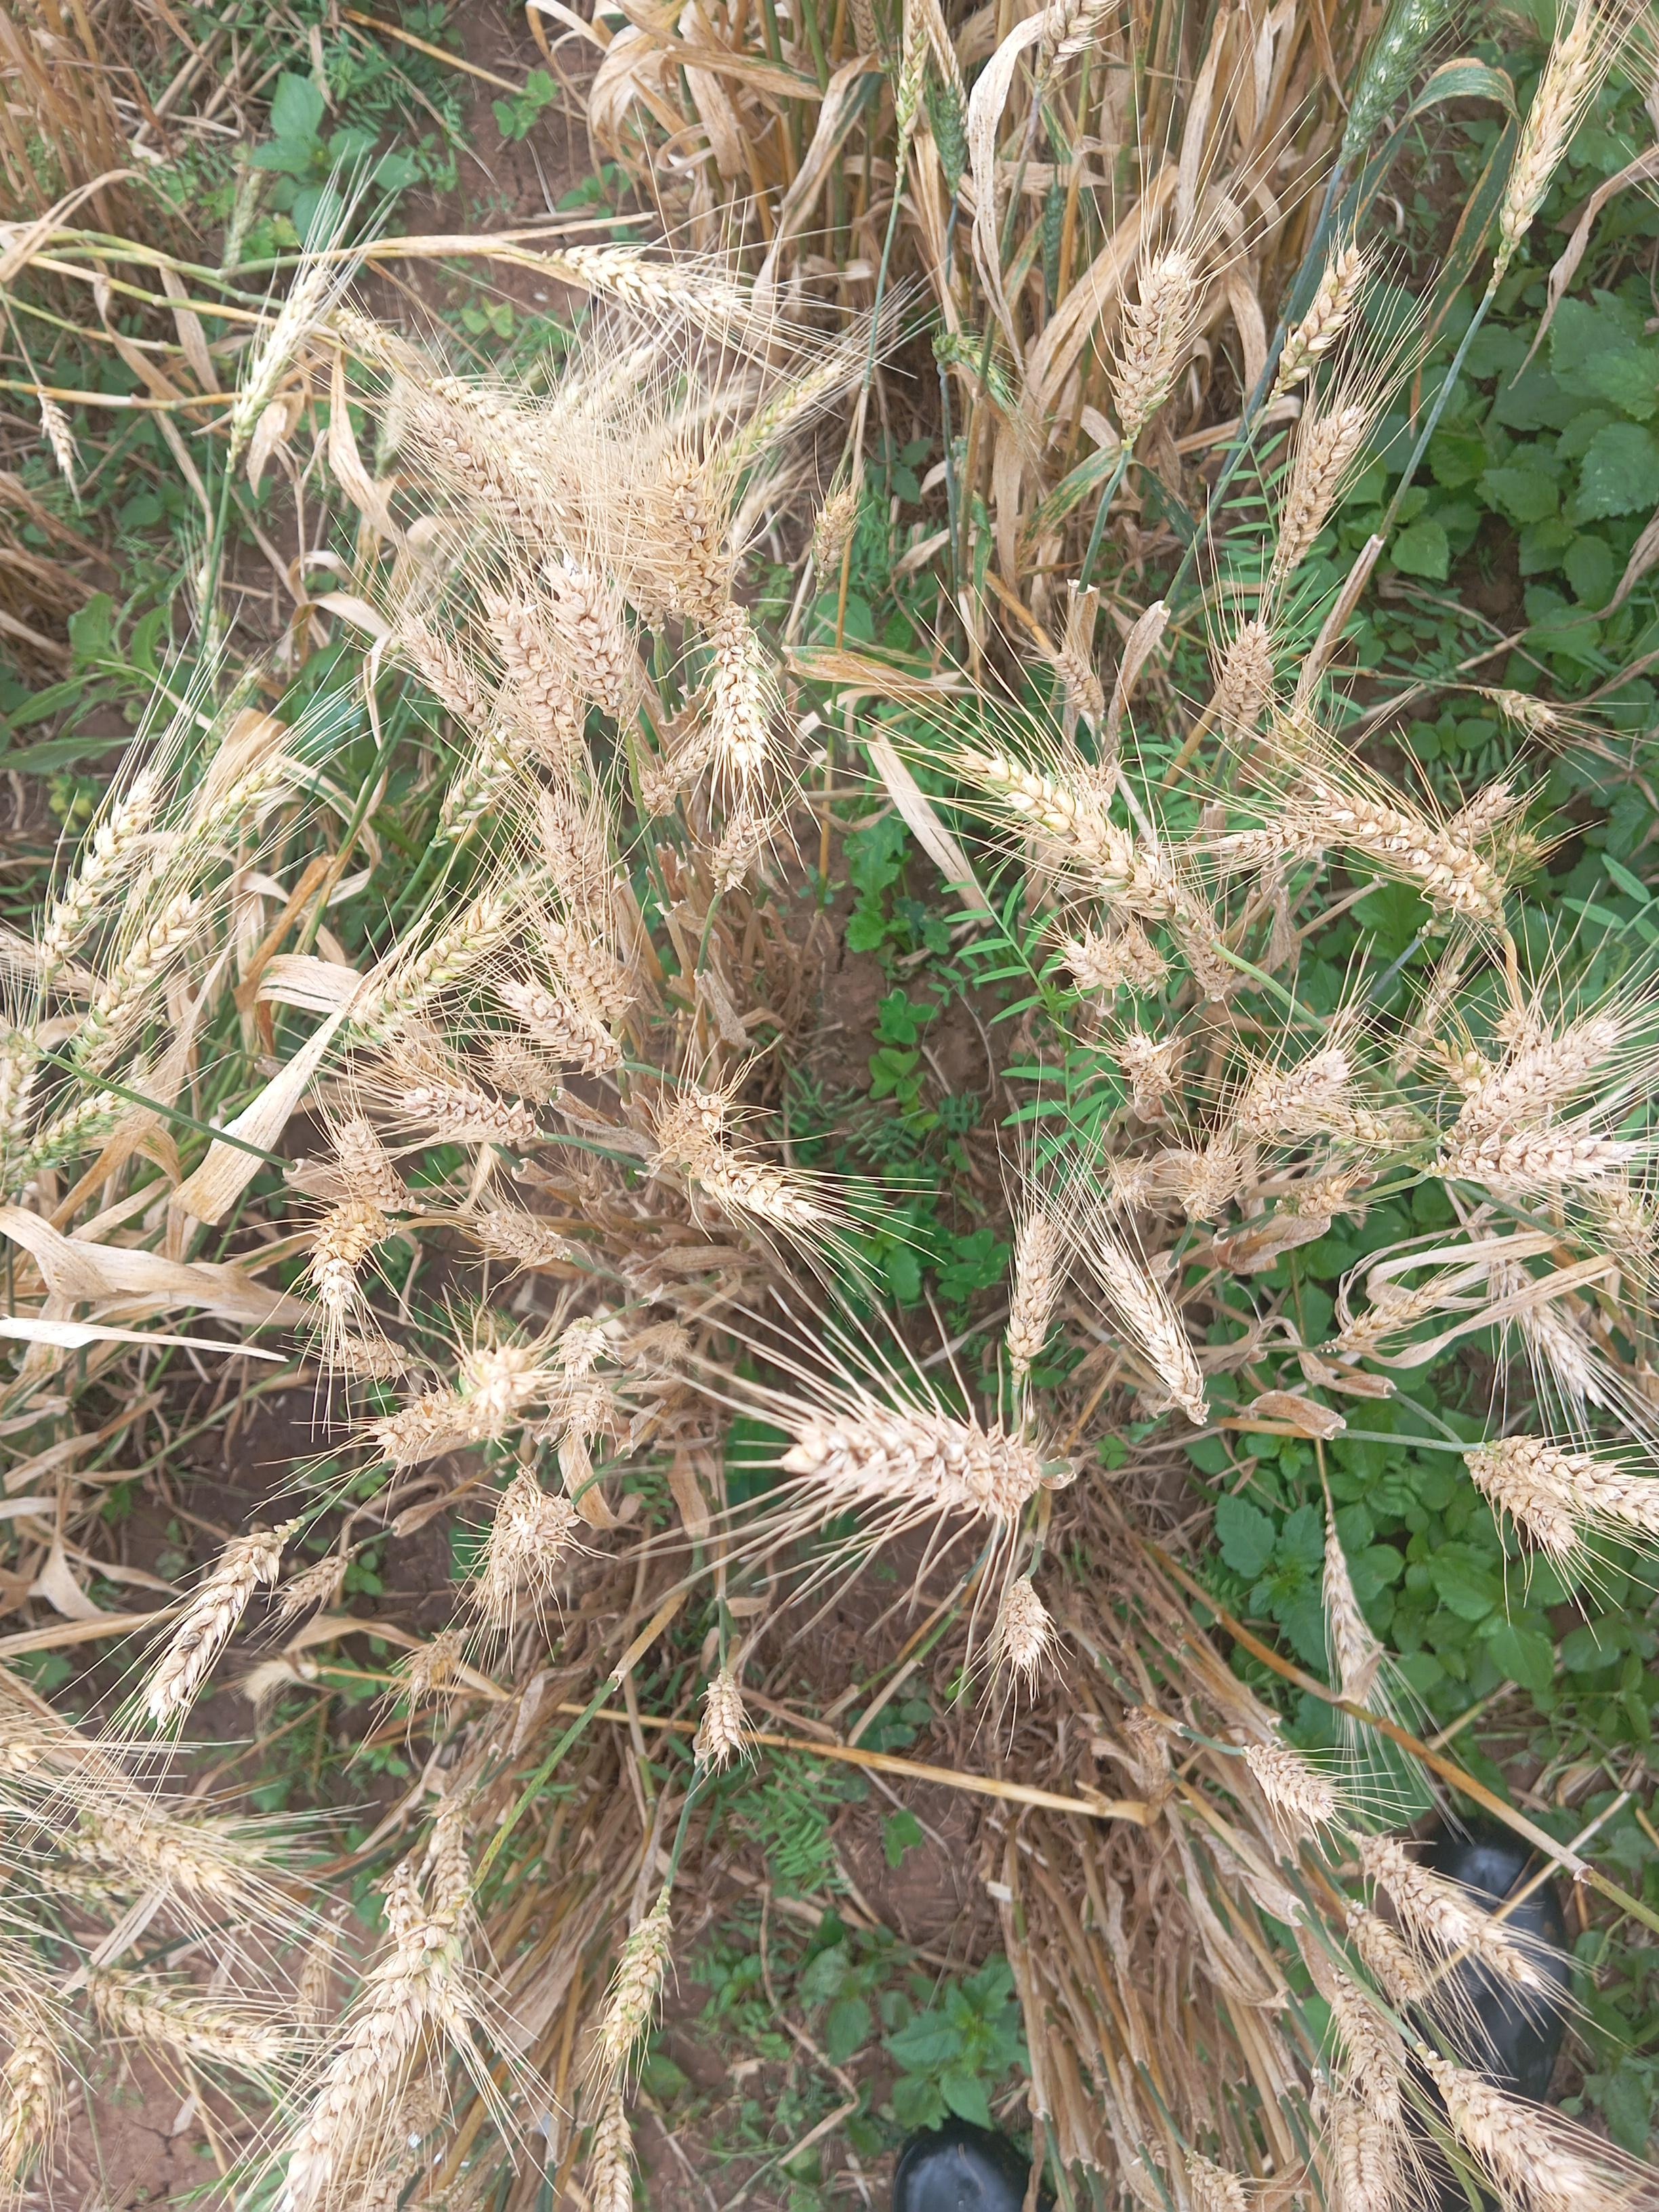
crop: wheat
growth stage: maturity
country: Kenya
